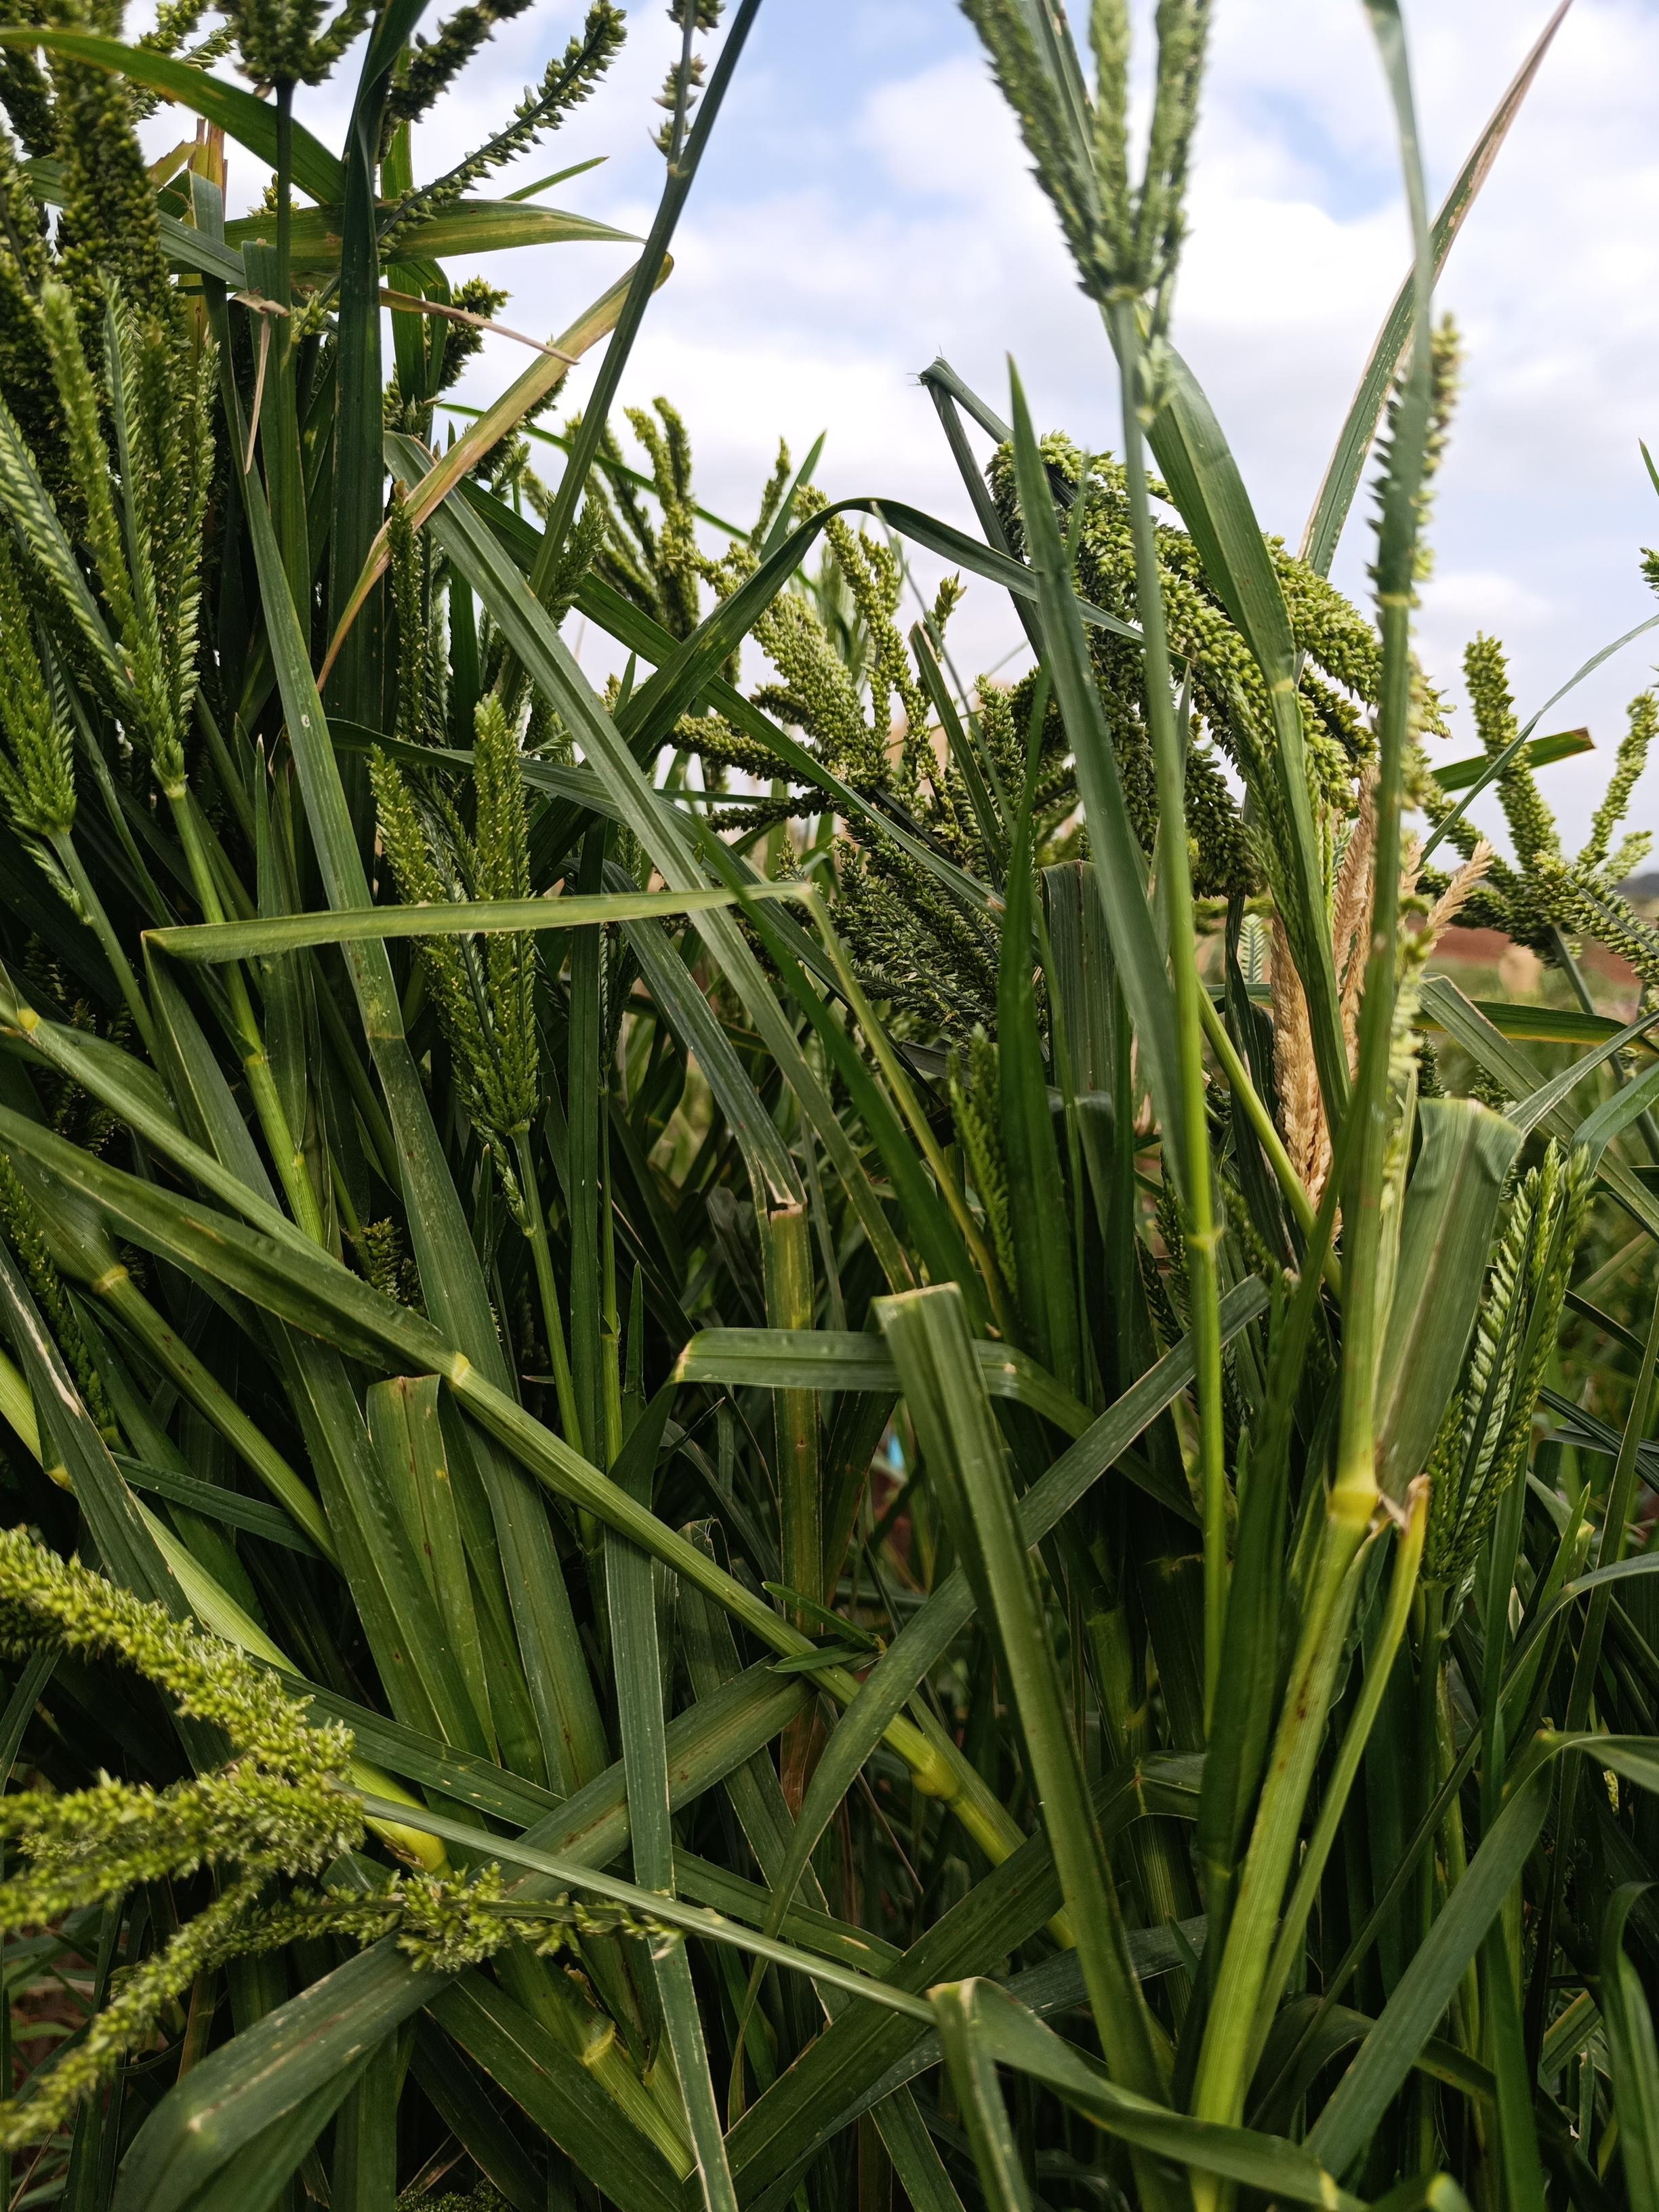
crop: finger millet
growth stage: filling grain
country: Kenya
